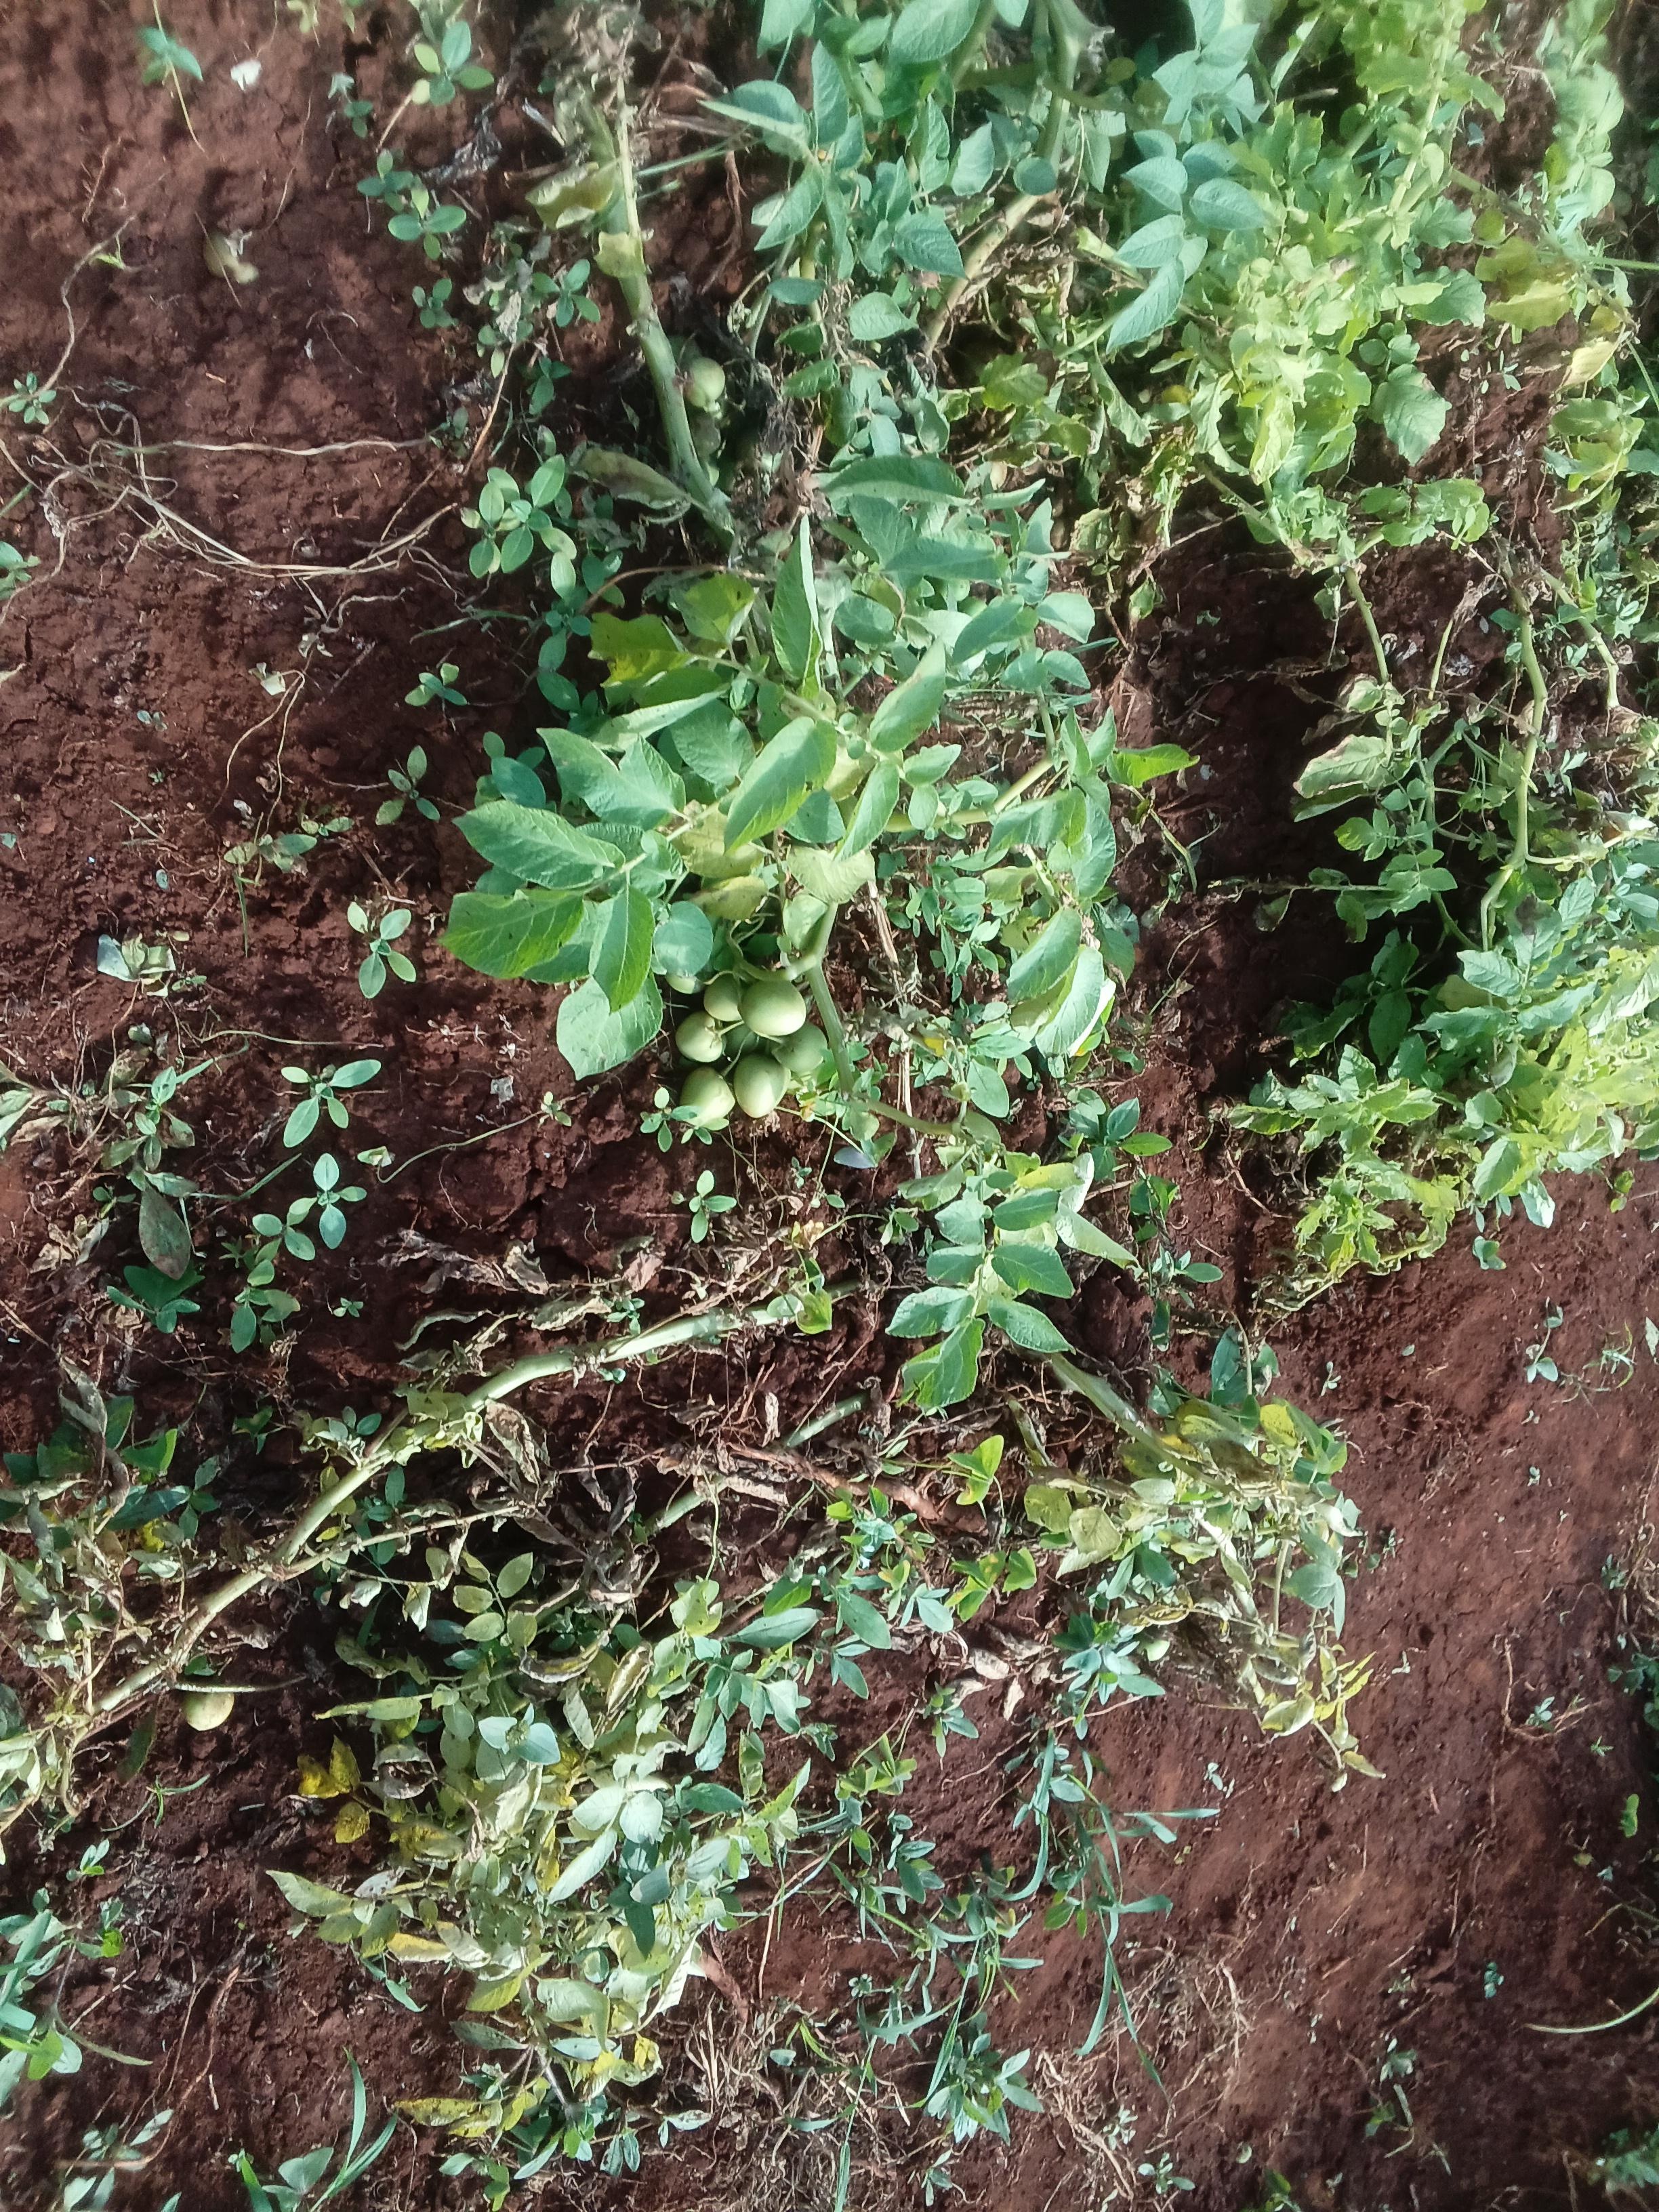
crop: potato
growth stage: harvest maturity
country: Kenya
